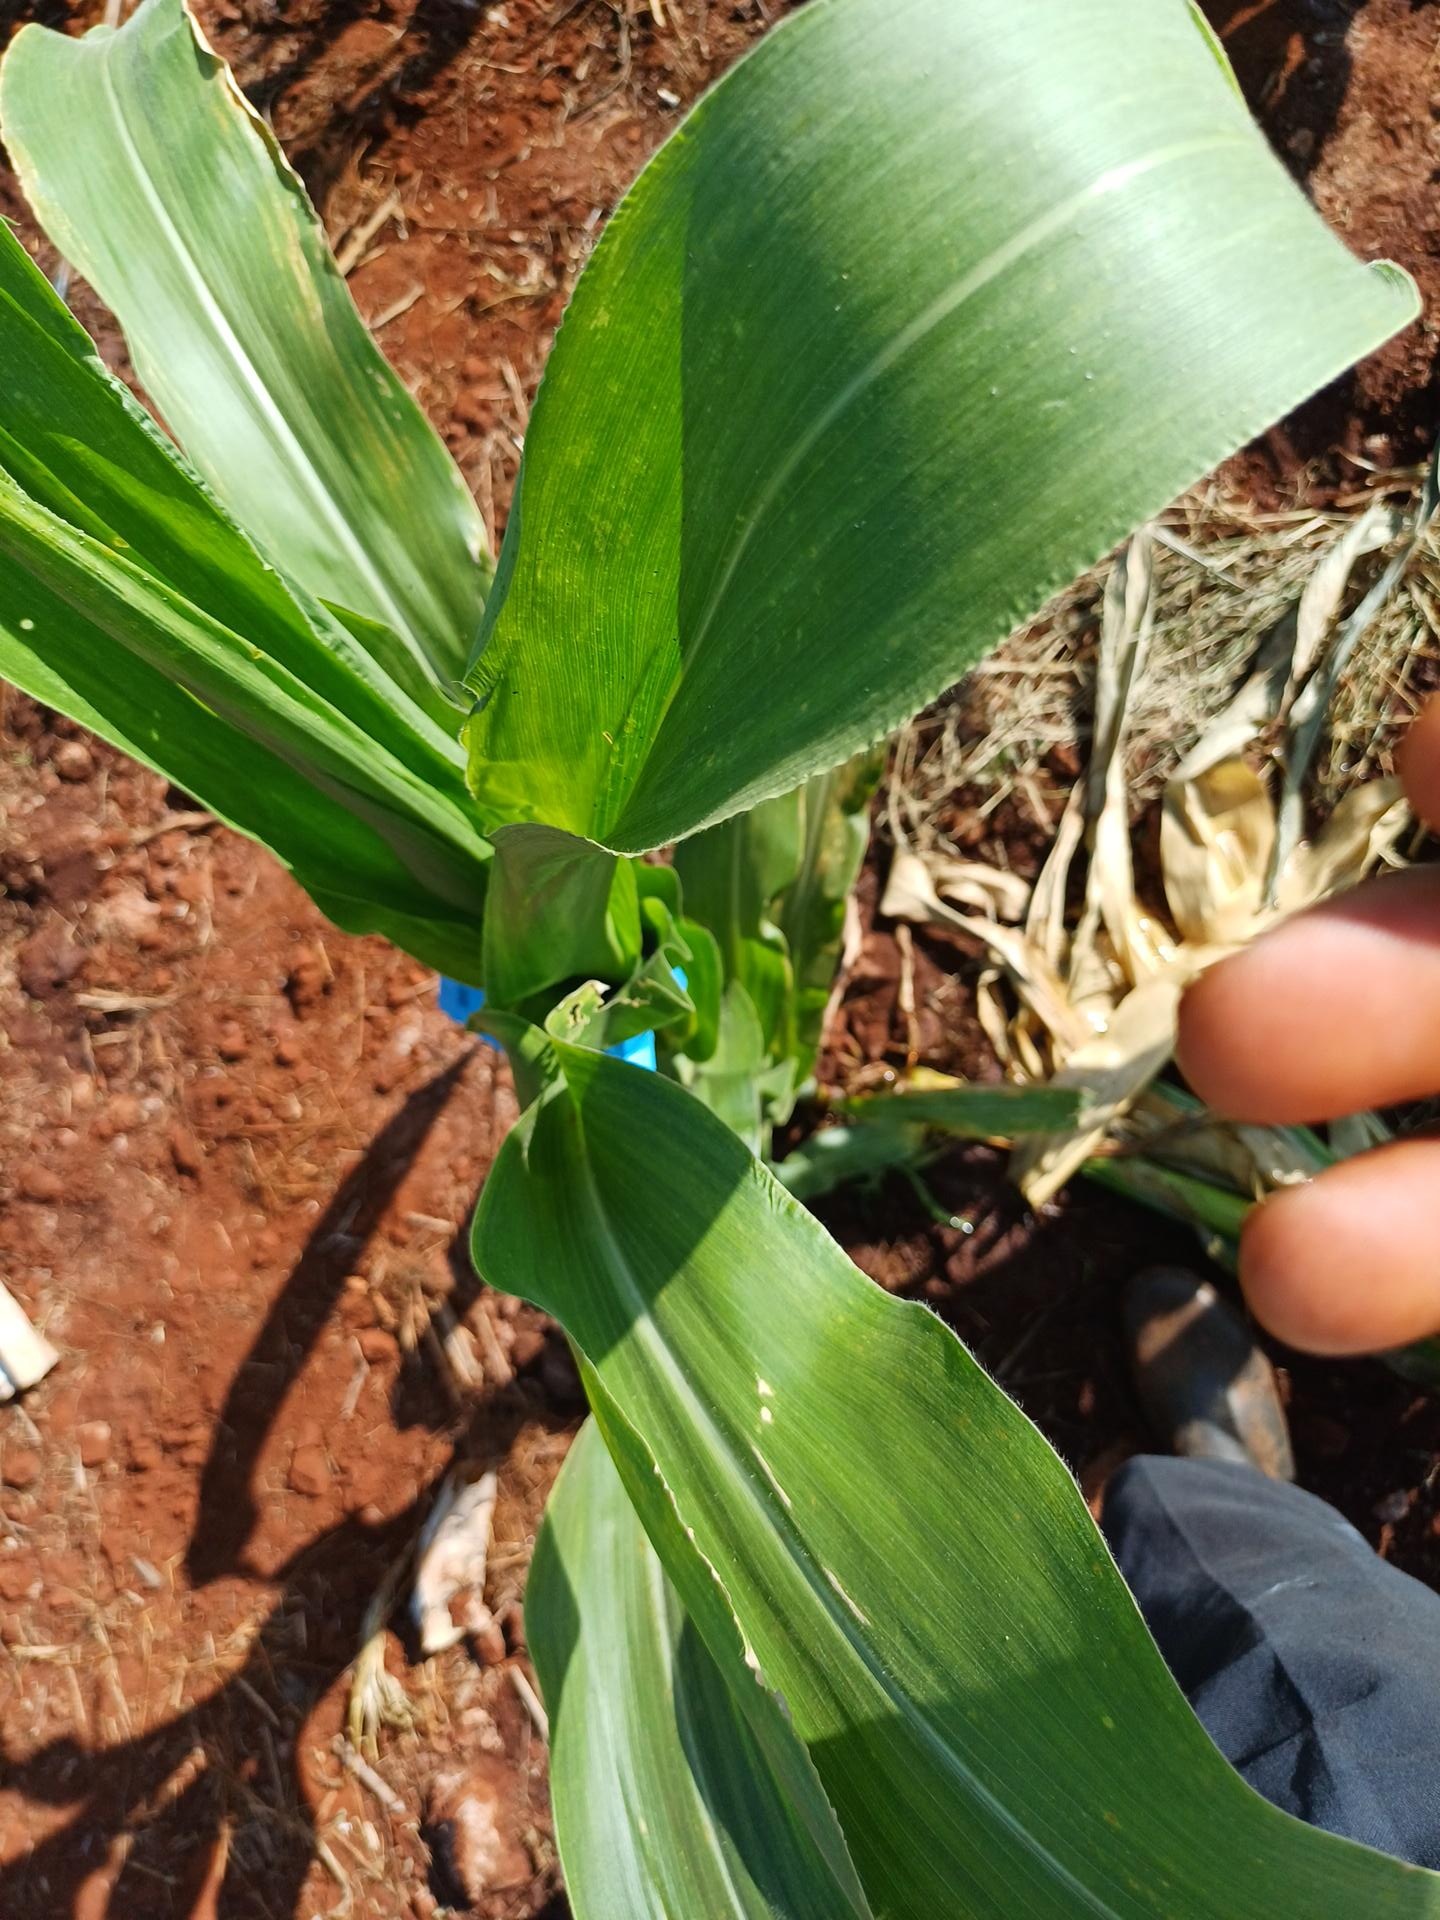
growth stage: vegetative
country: Kenya
